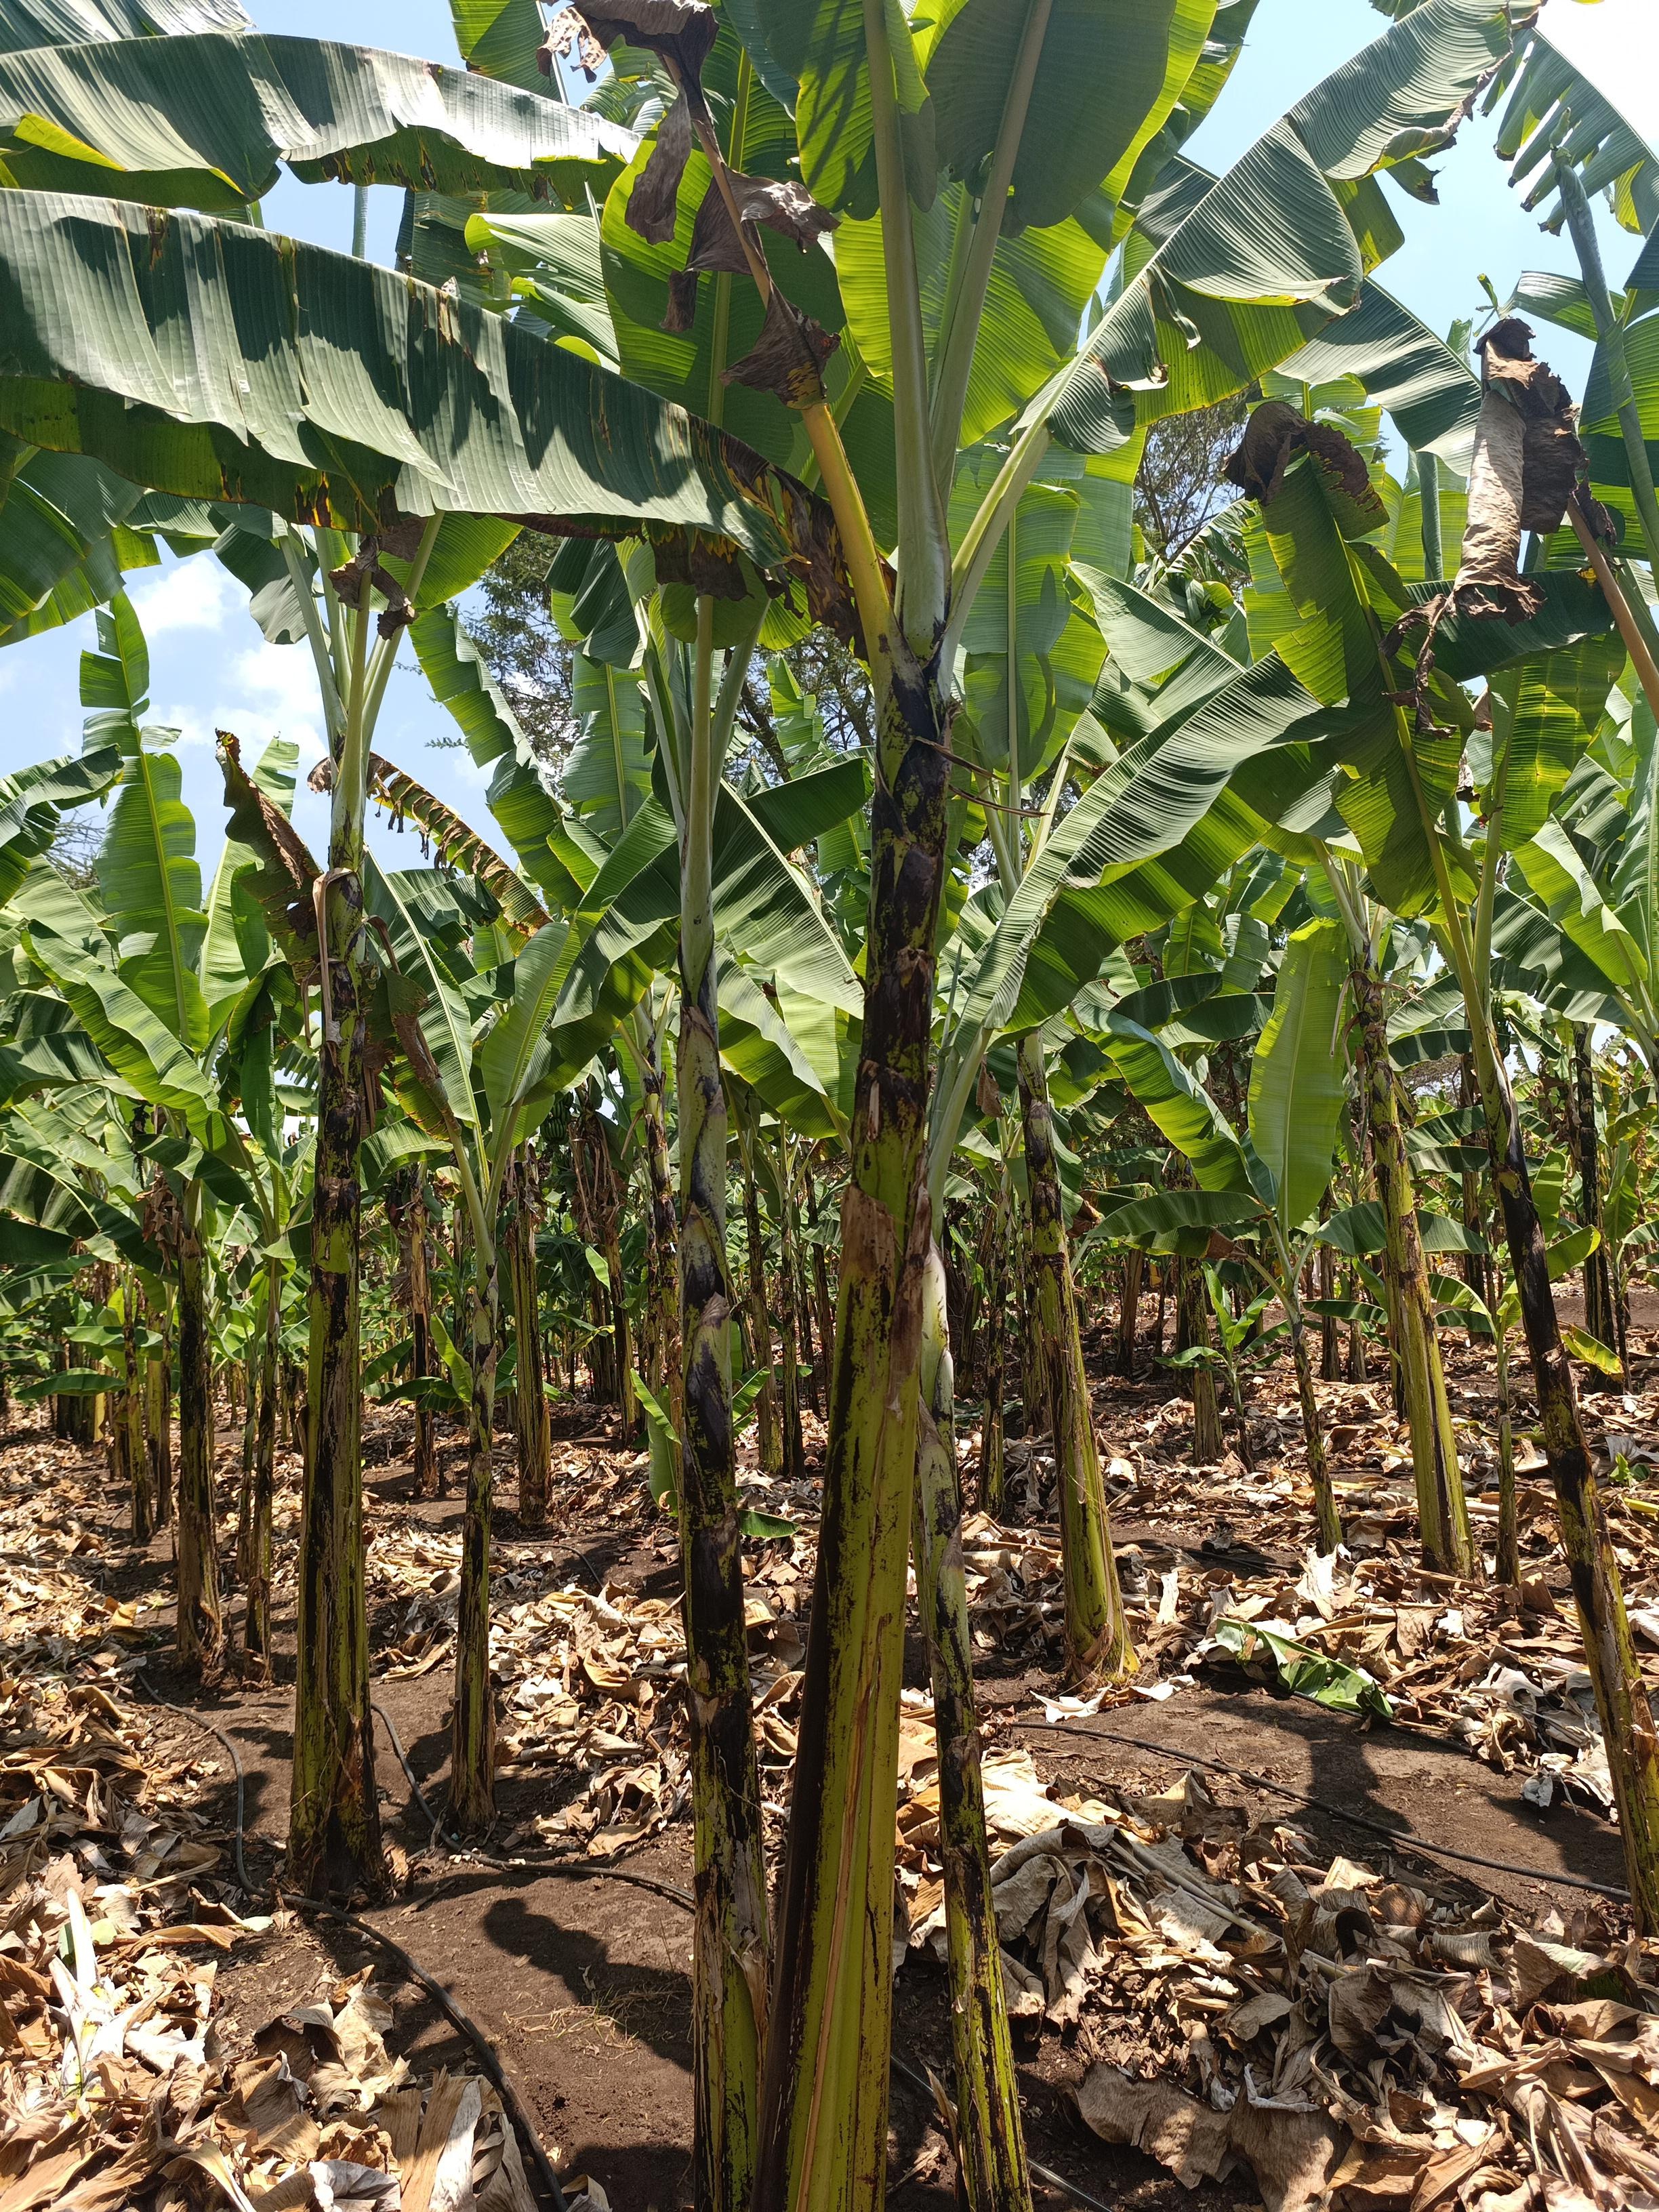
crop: banana
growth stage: vegetative
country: Tanzania
